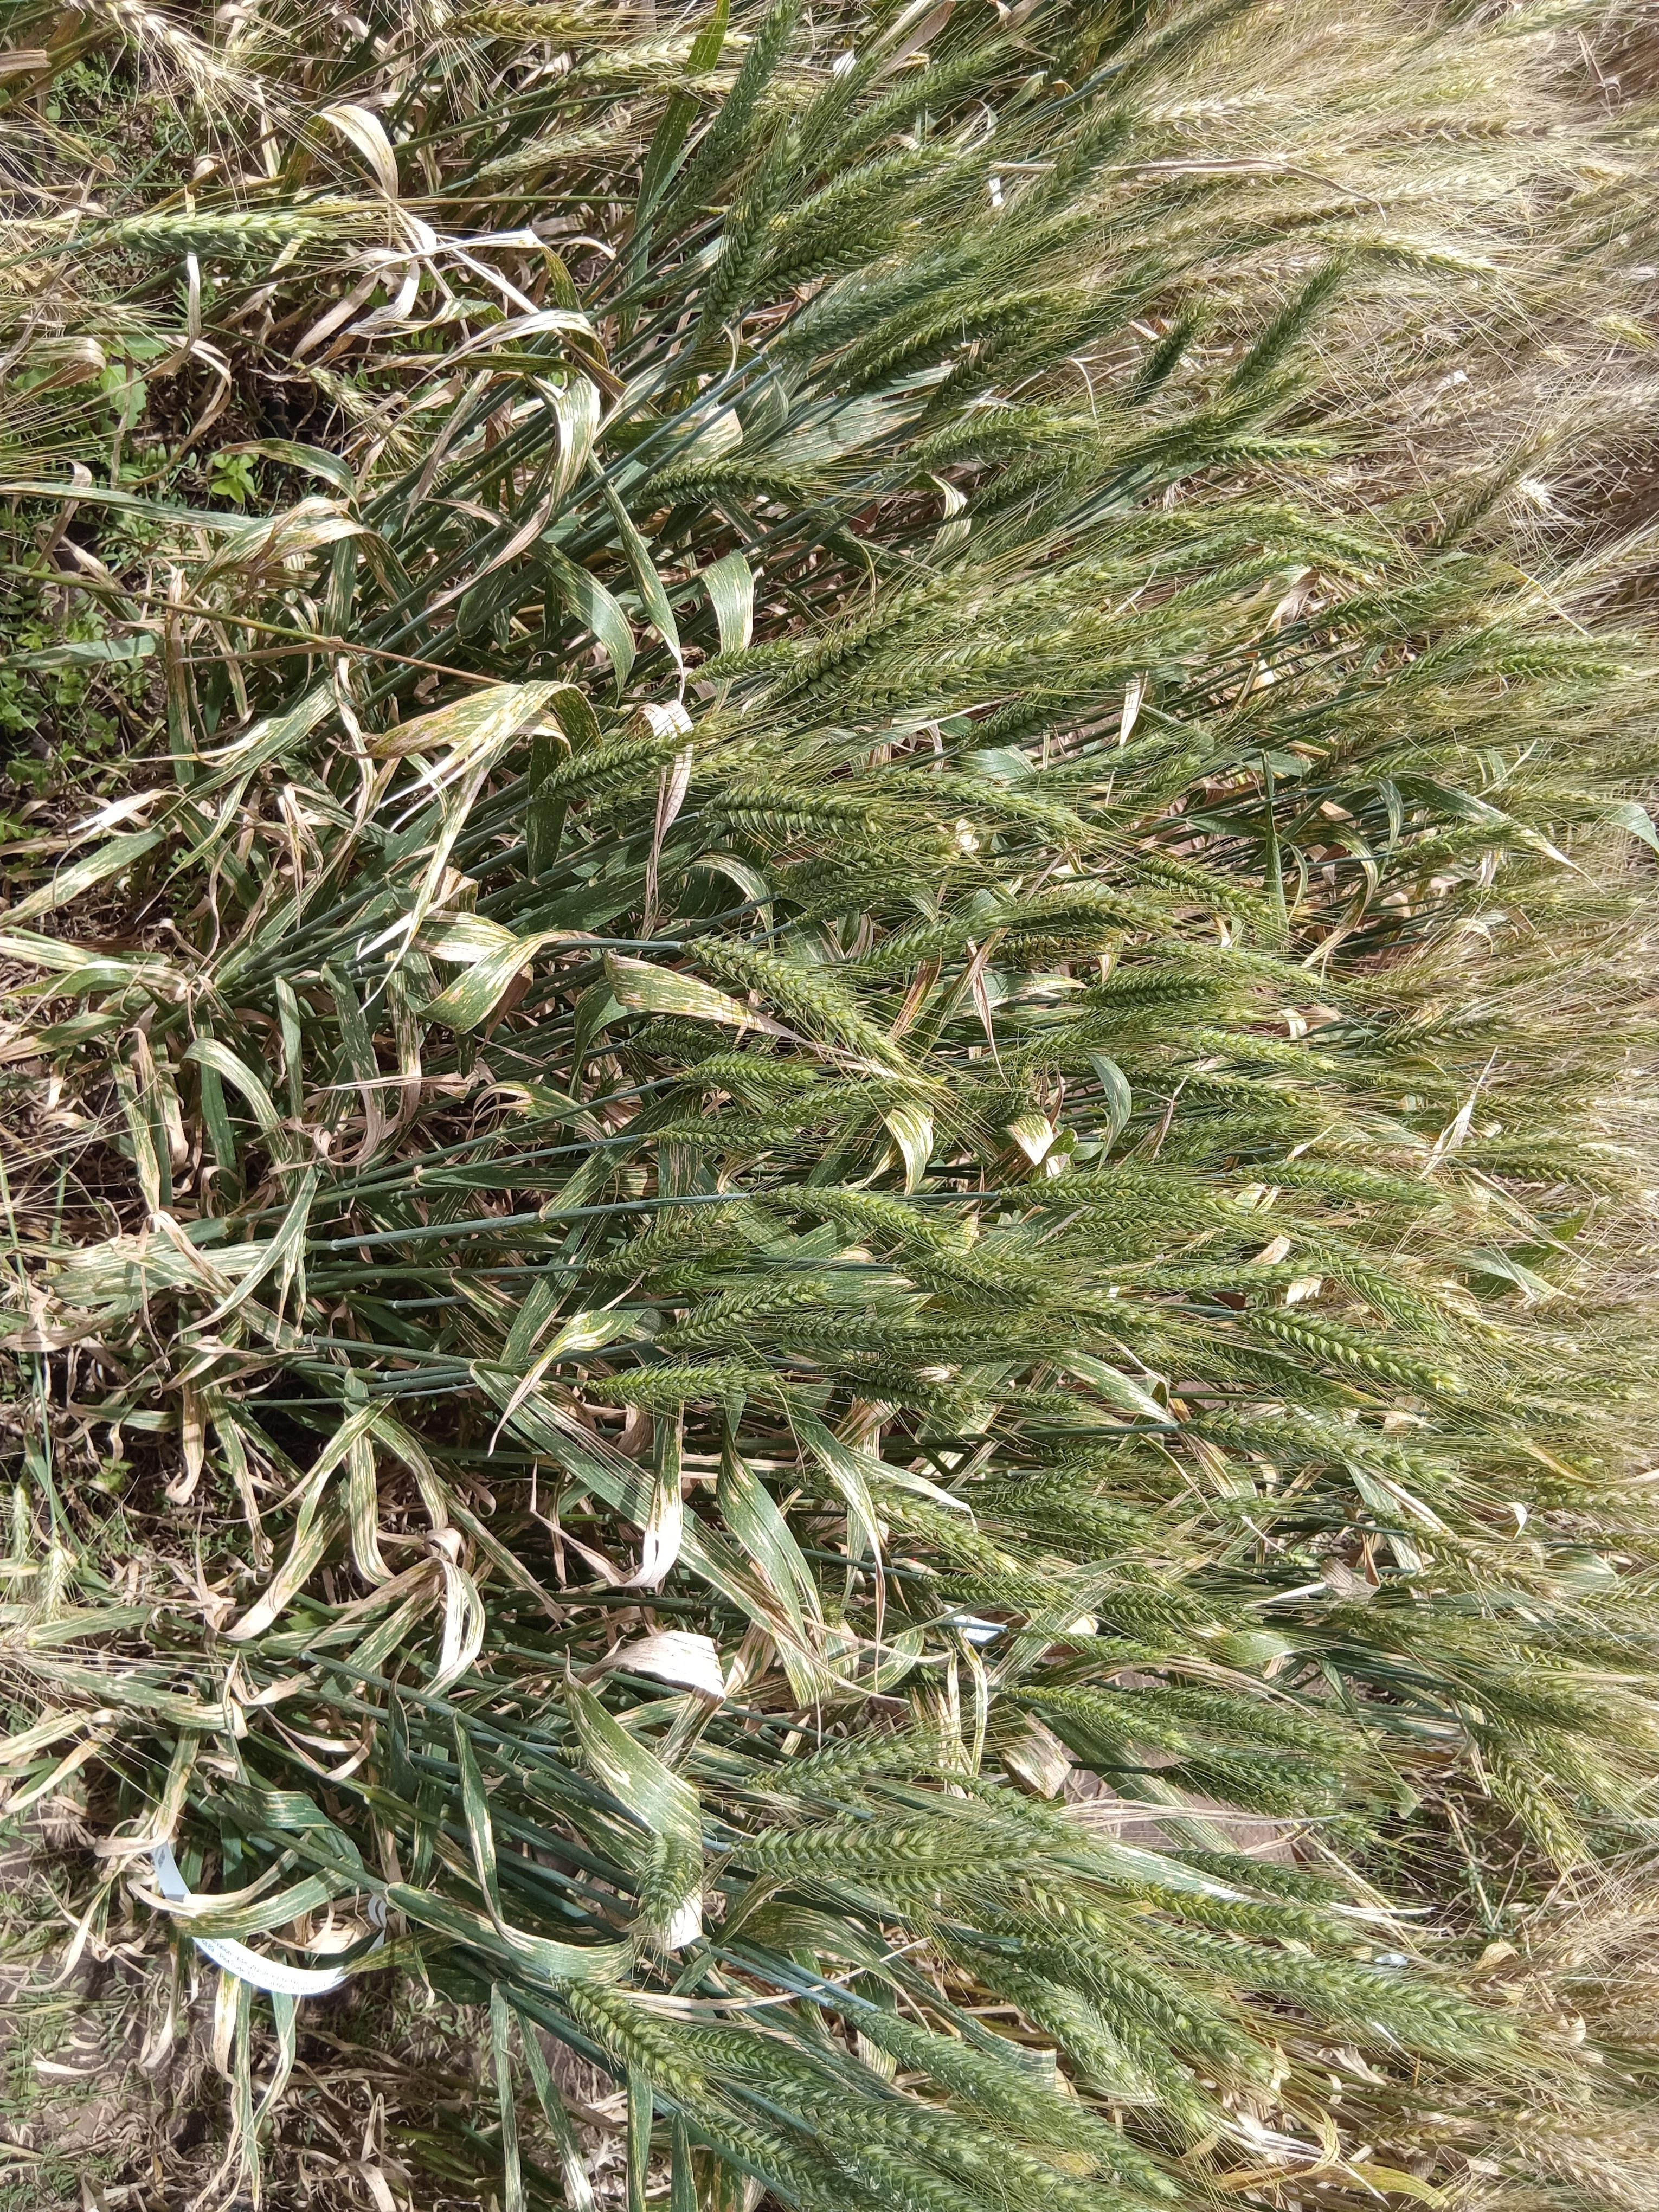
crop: wheat
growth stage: maturity
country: Kenya
